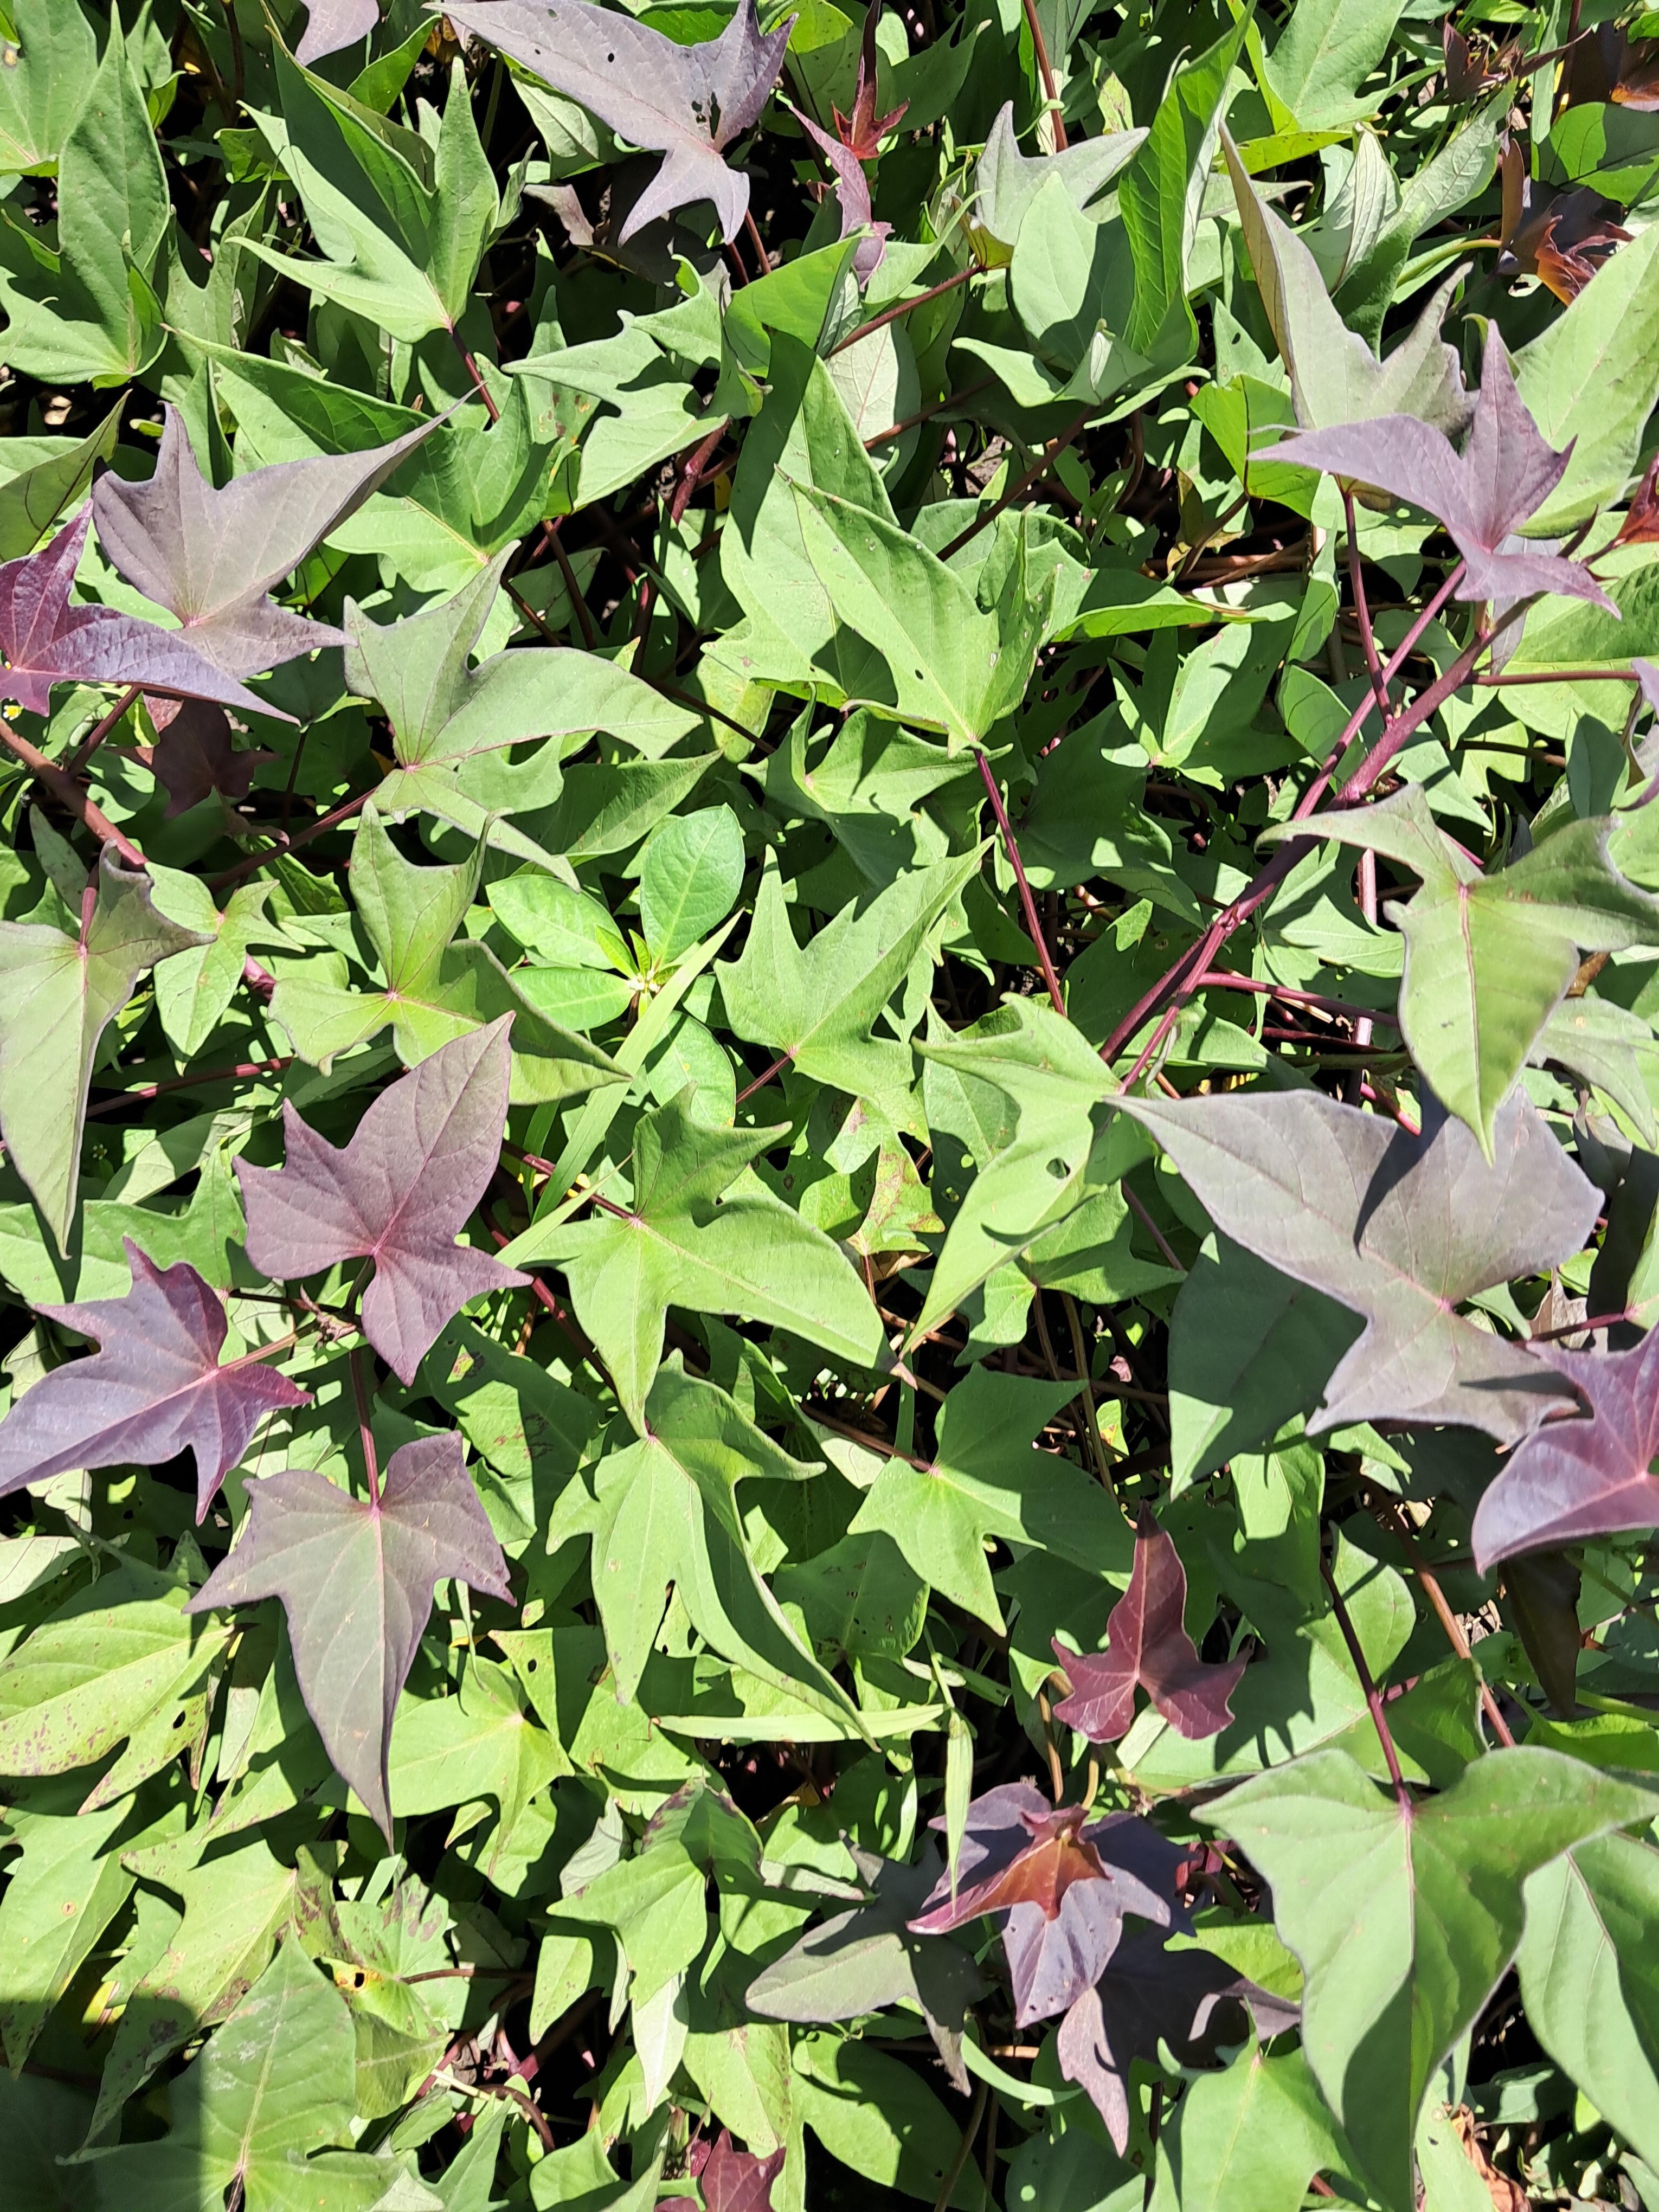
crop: sweet potato
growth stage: vegetative
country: Tanzania
